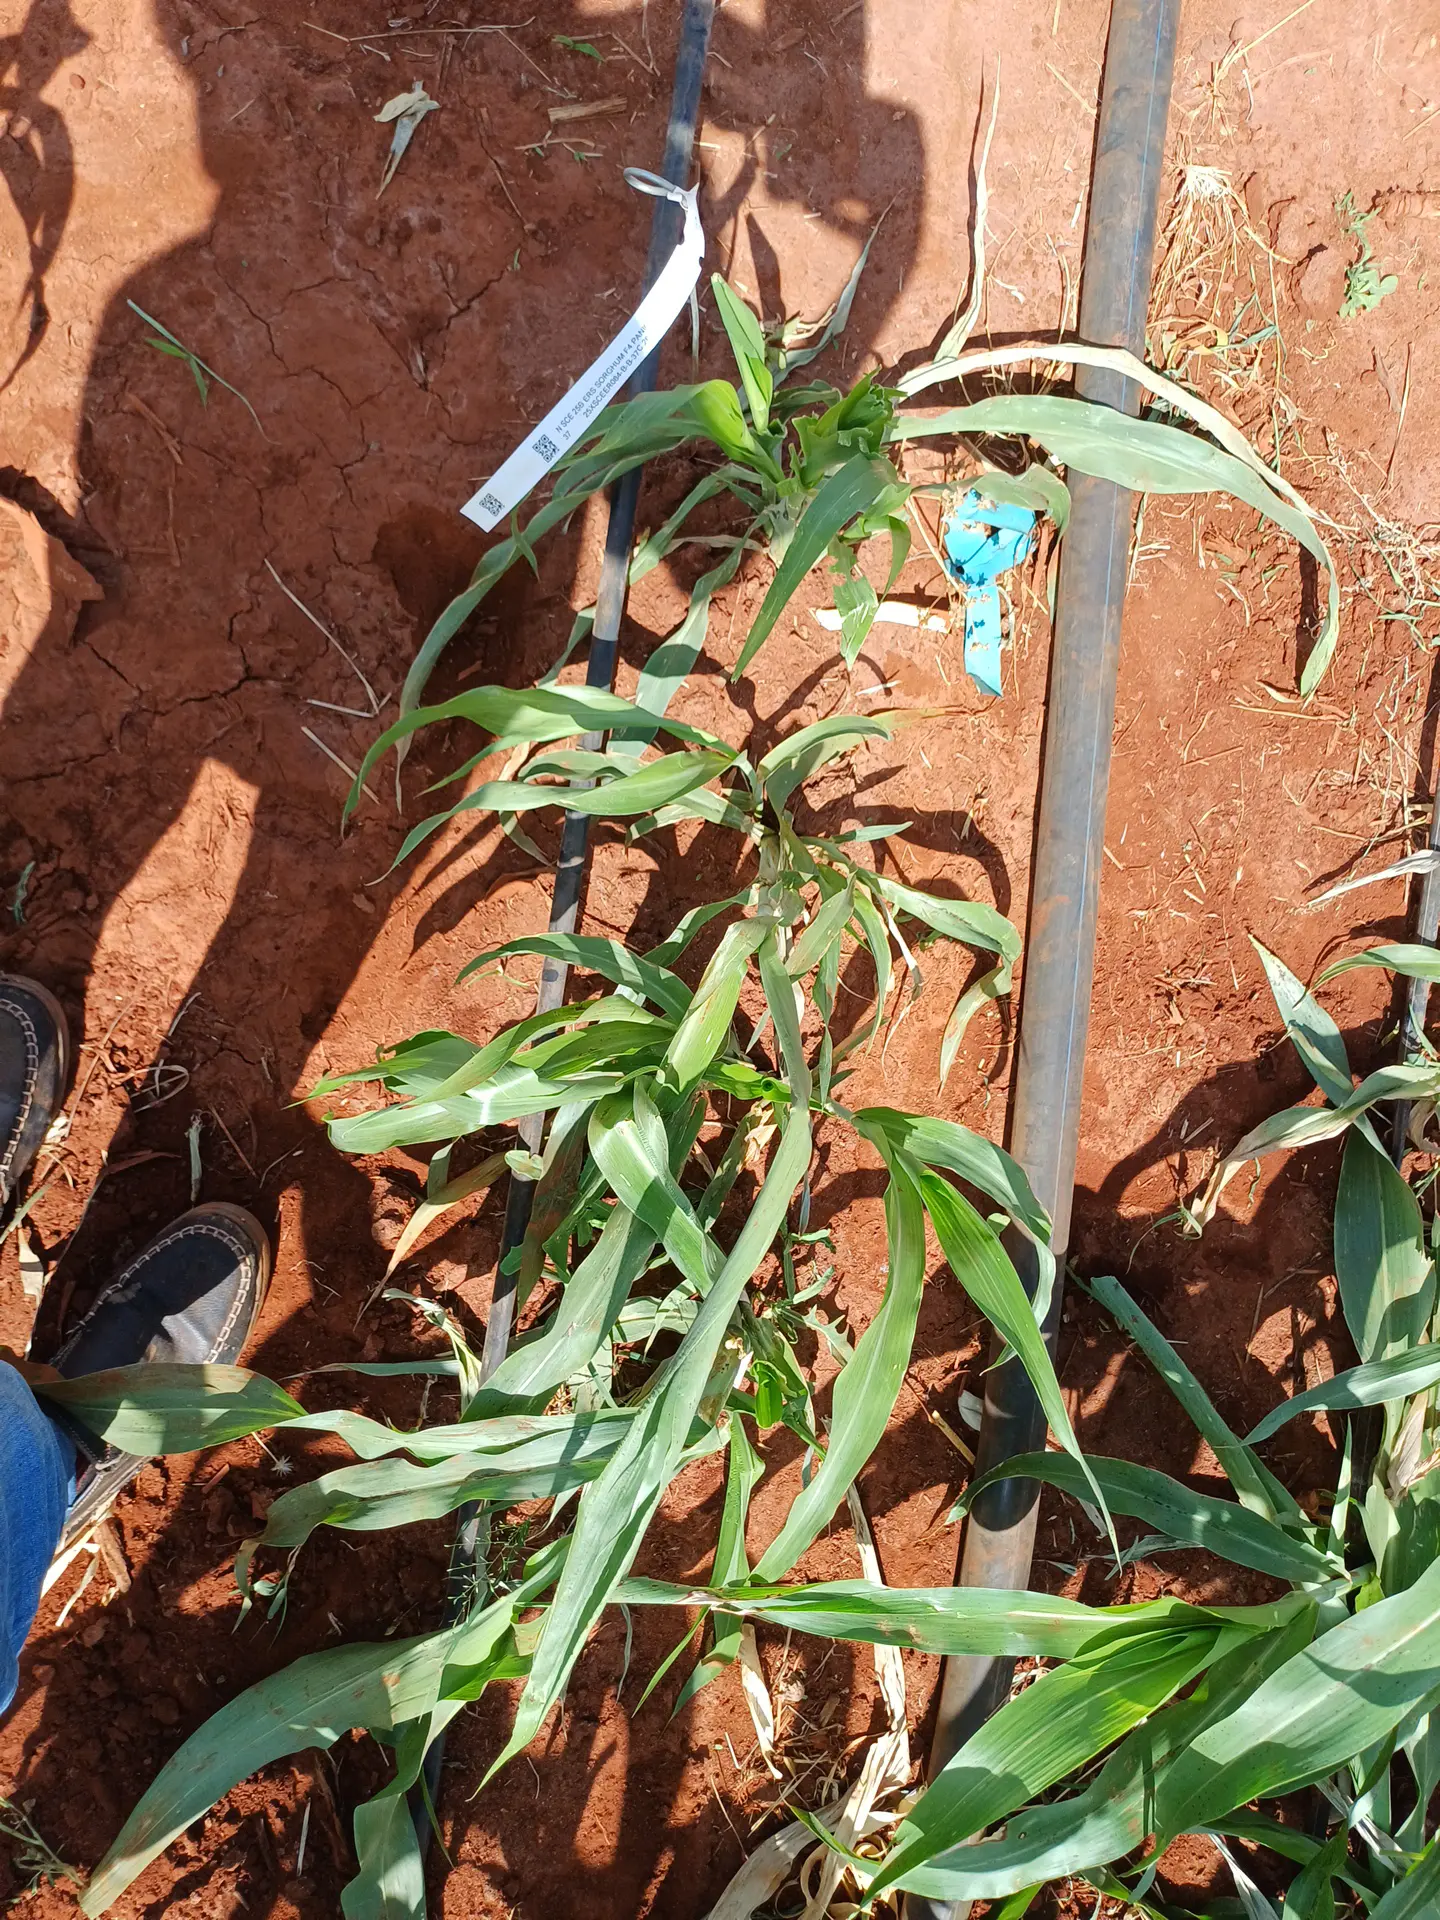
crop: sorghum
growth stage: vegetative
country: Kenya
